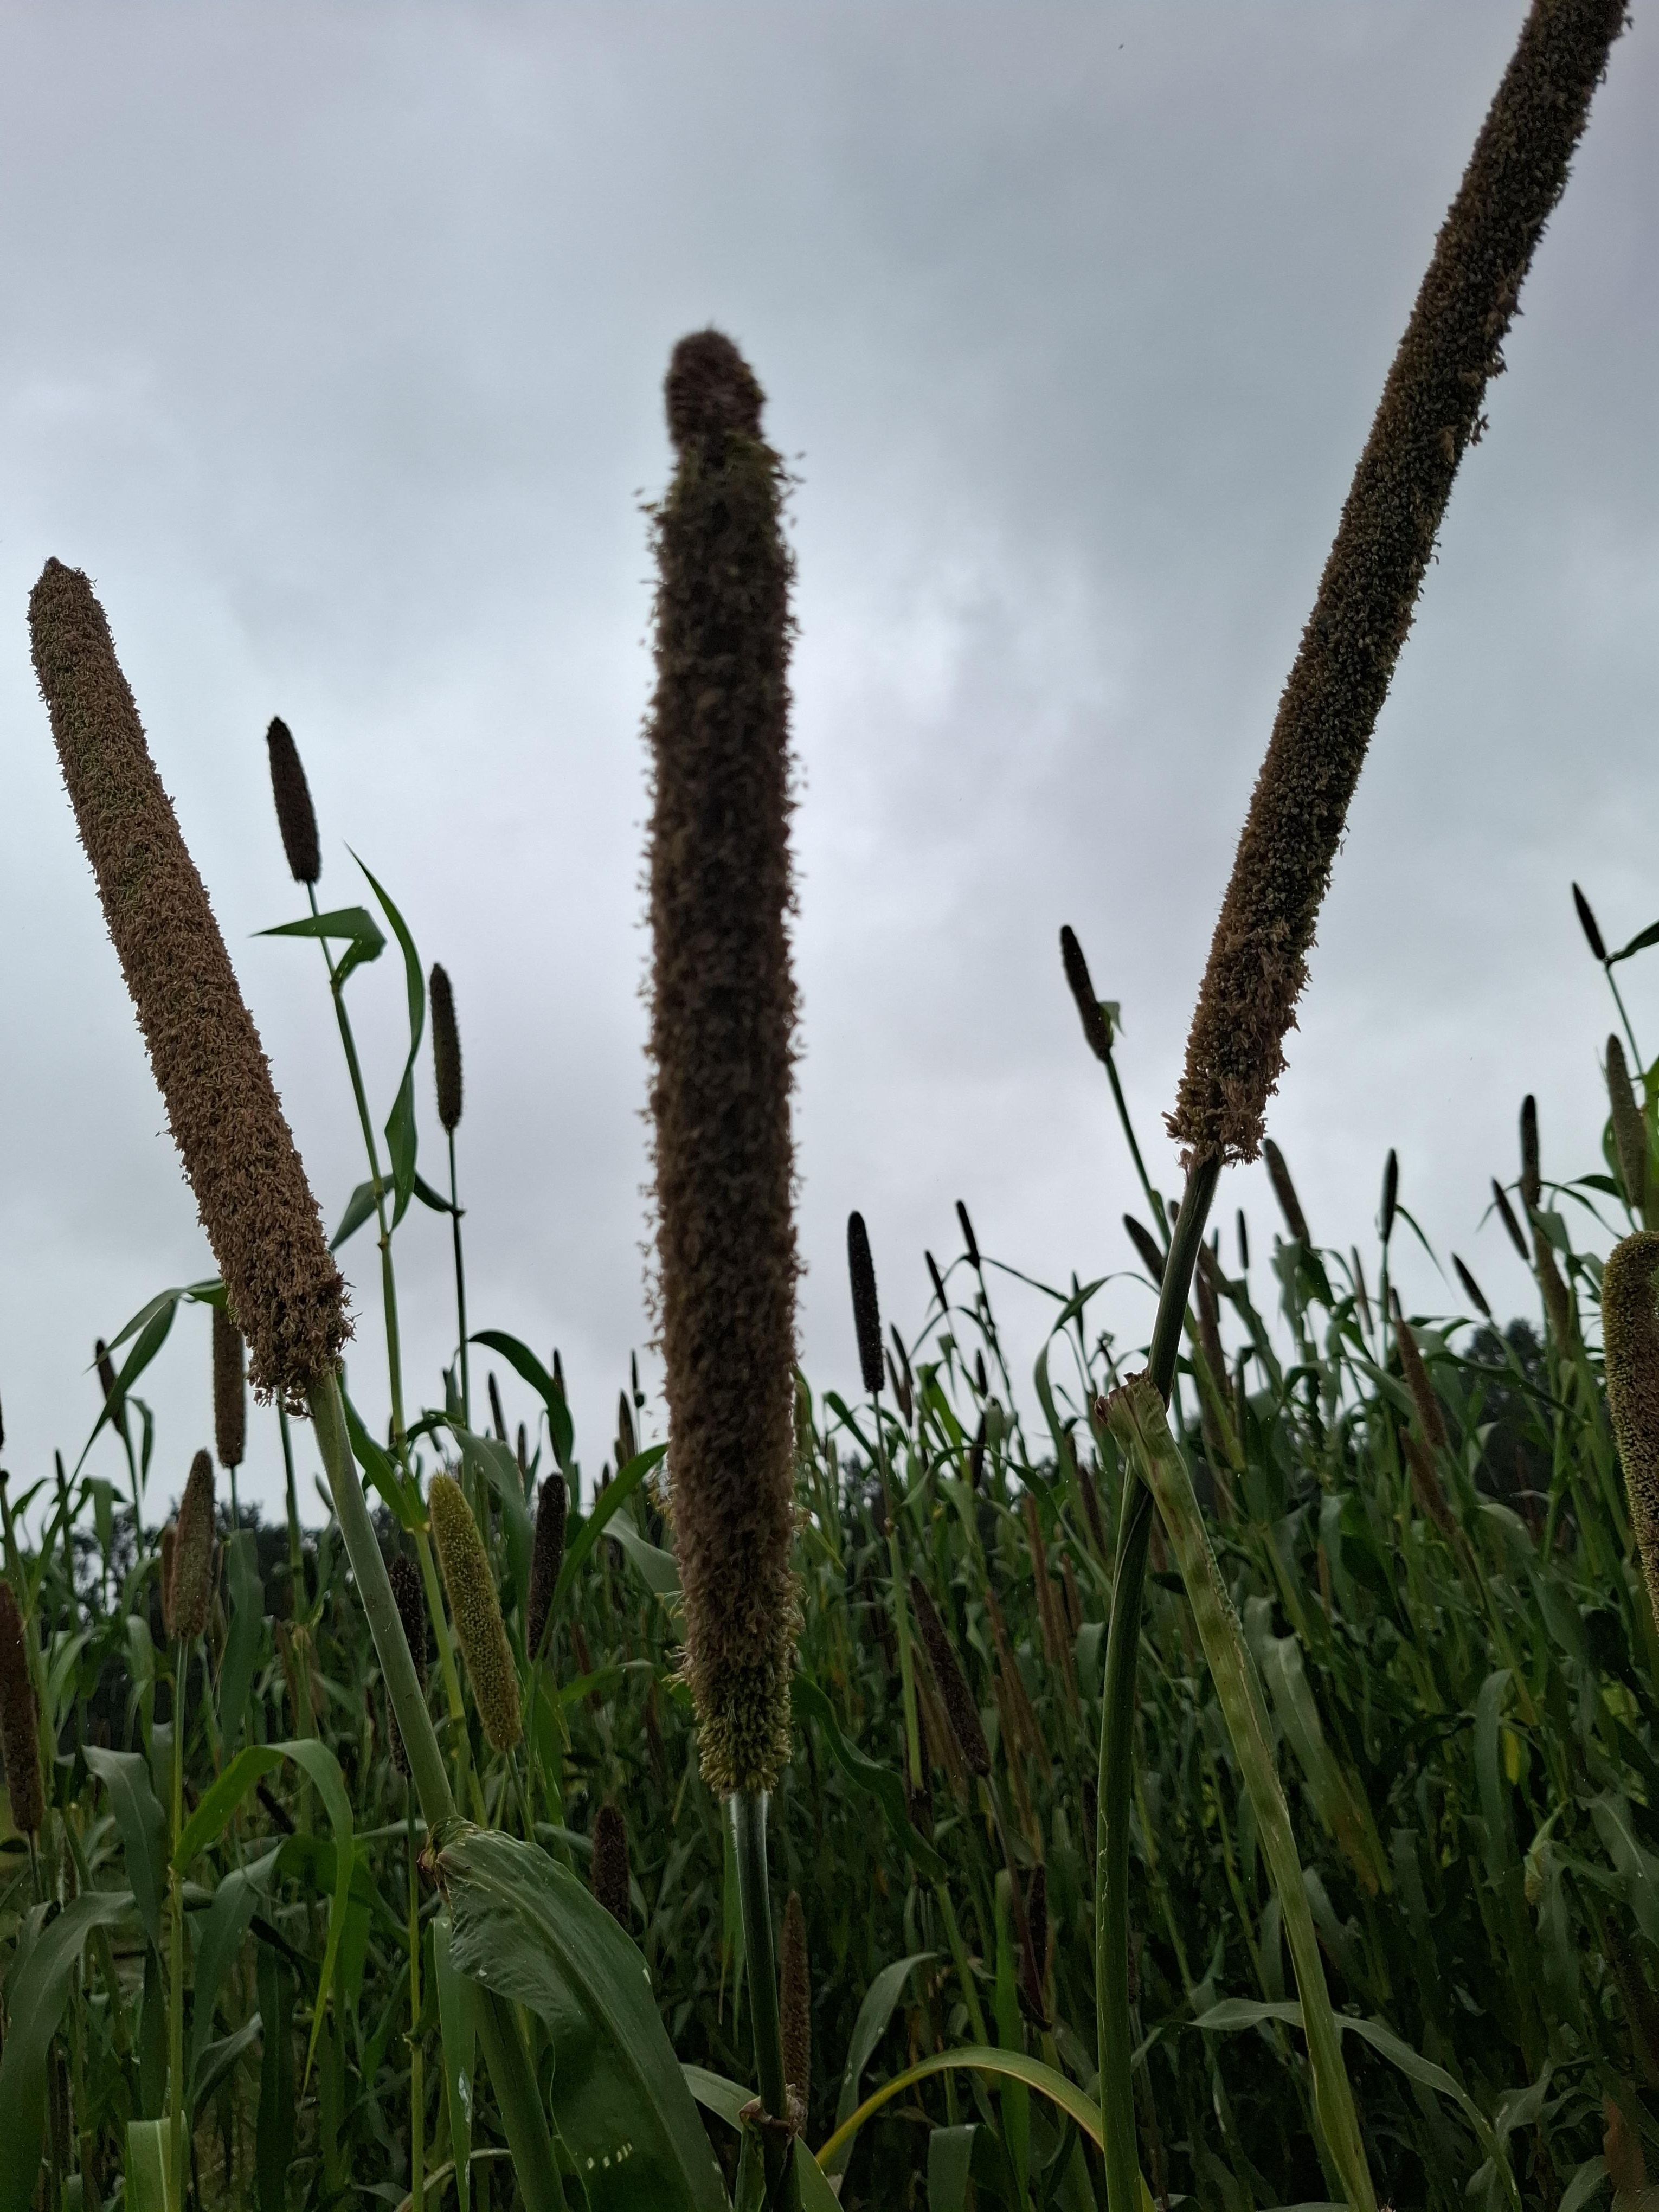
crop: sorghum
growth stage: harvest maturity
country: Tanzania
